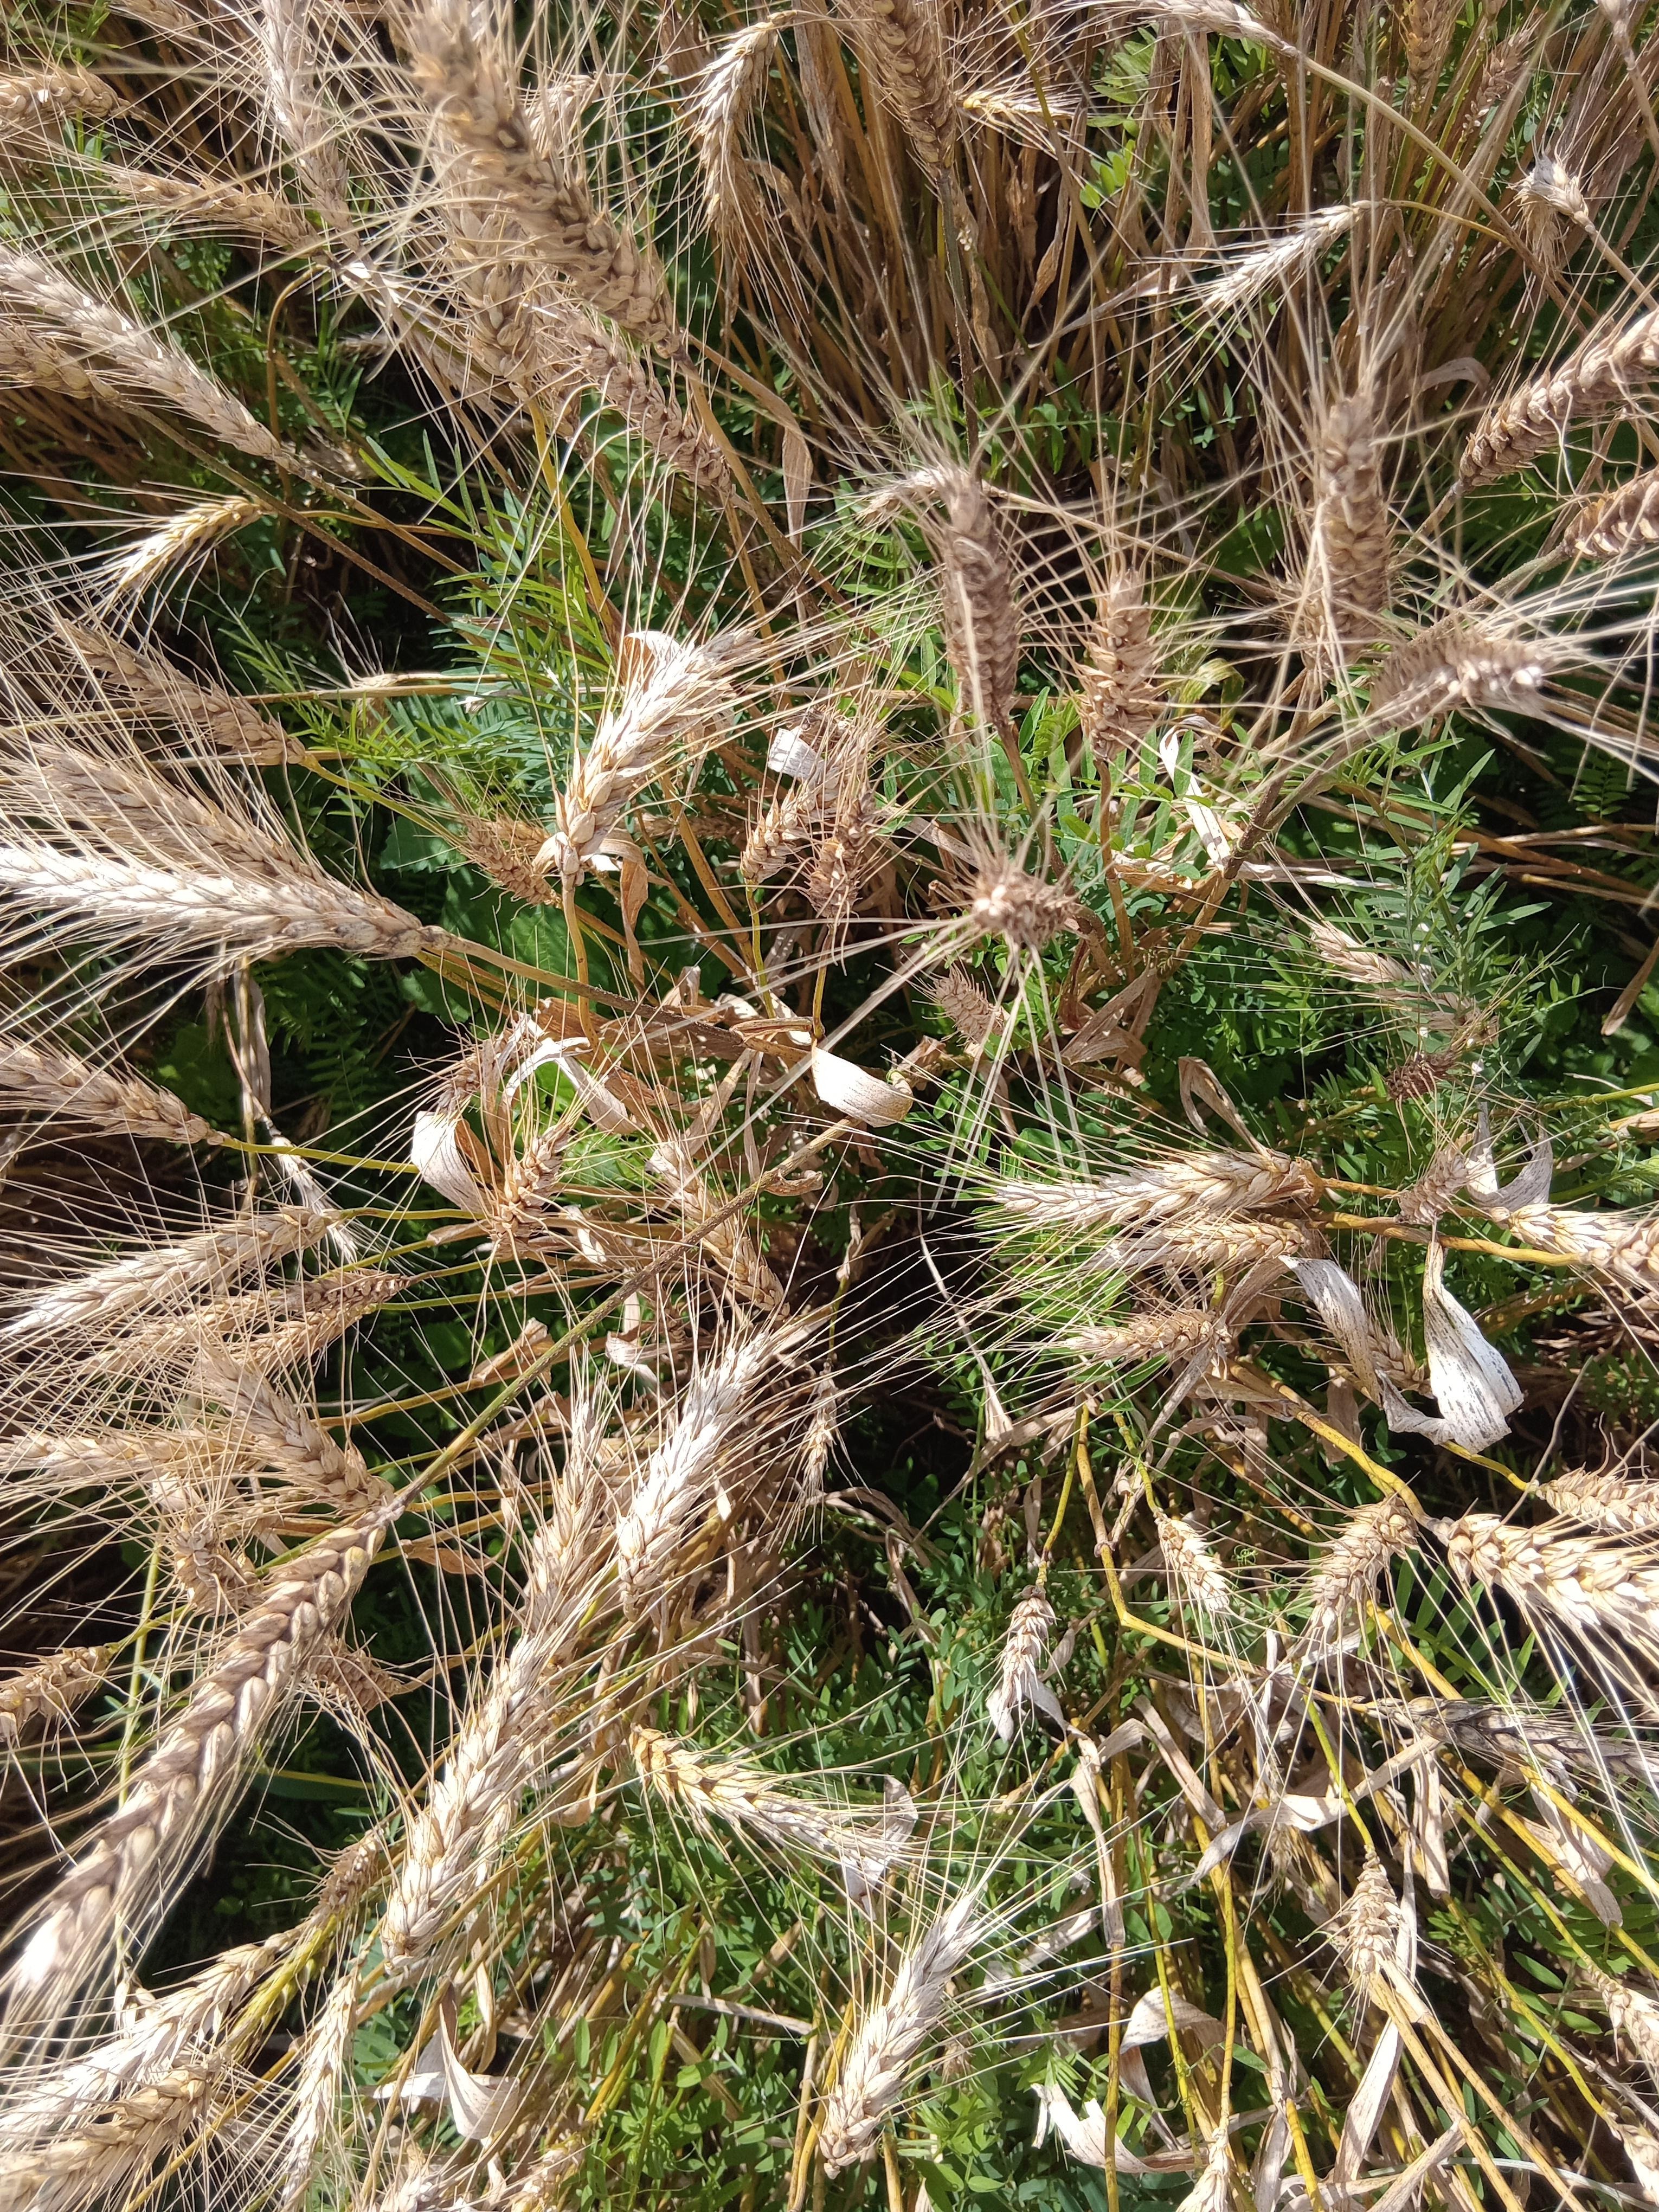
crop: wheat
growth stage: maturity
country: Kenya
